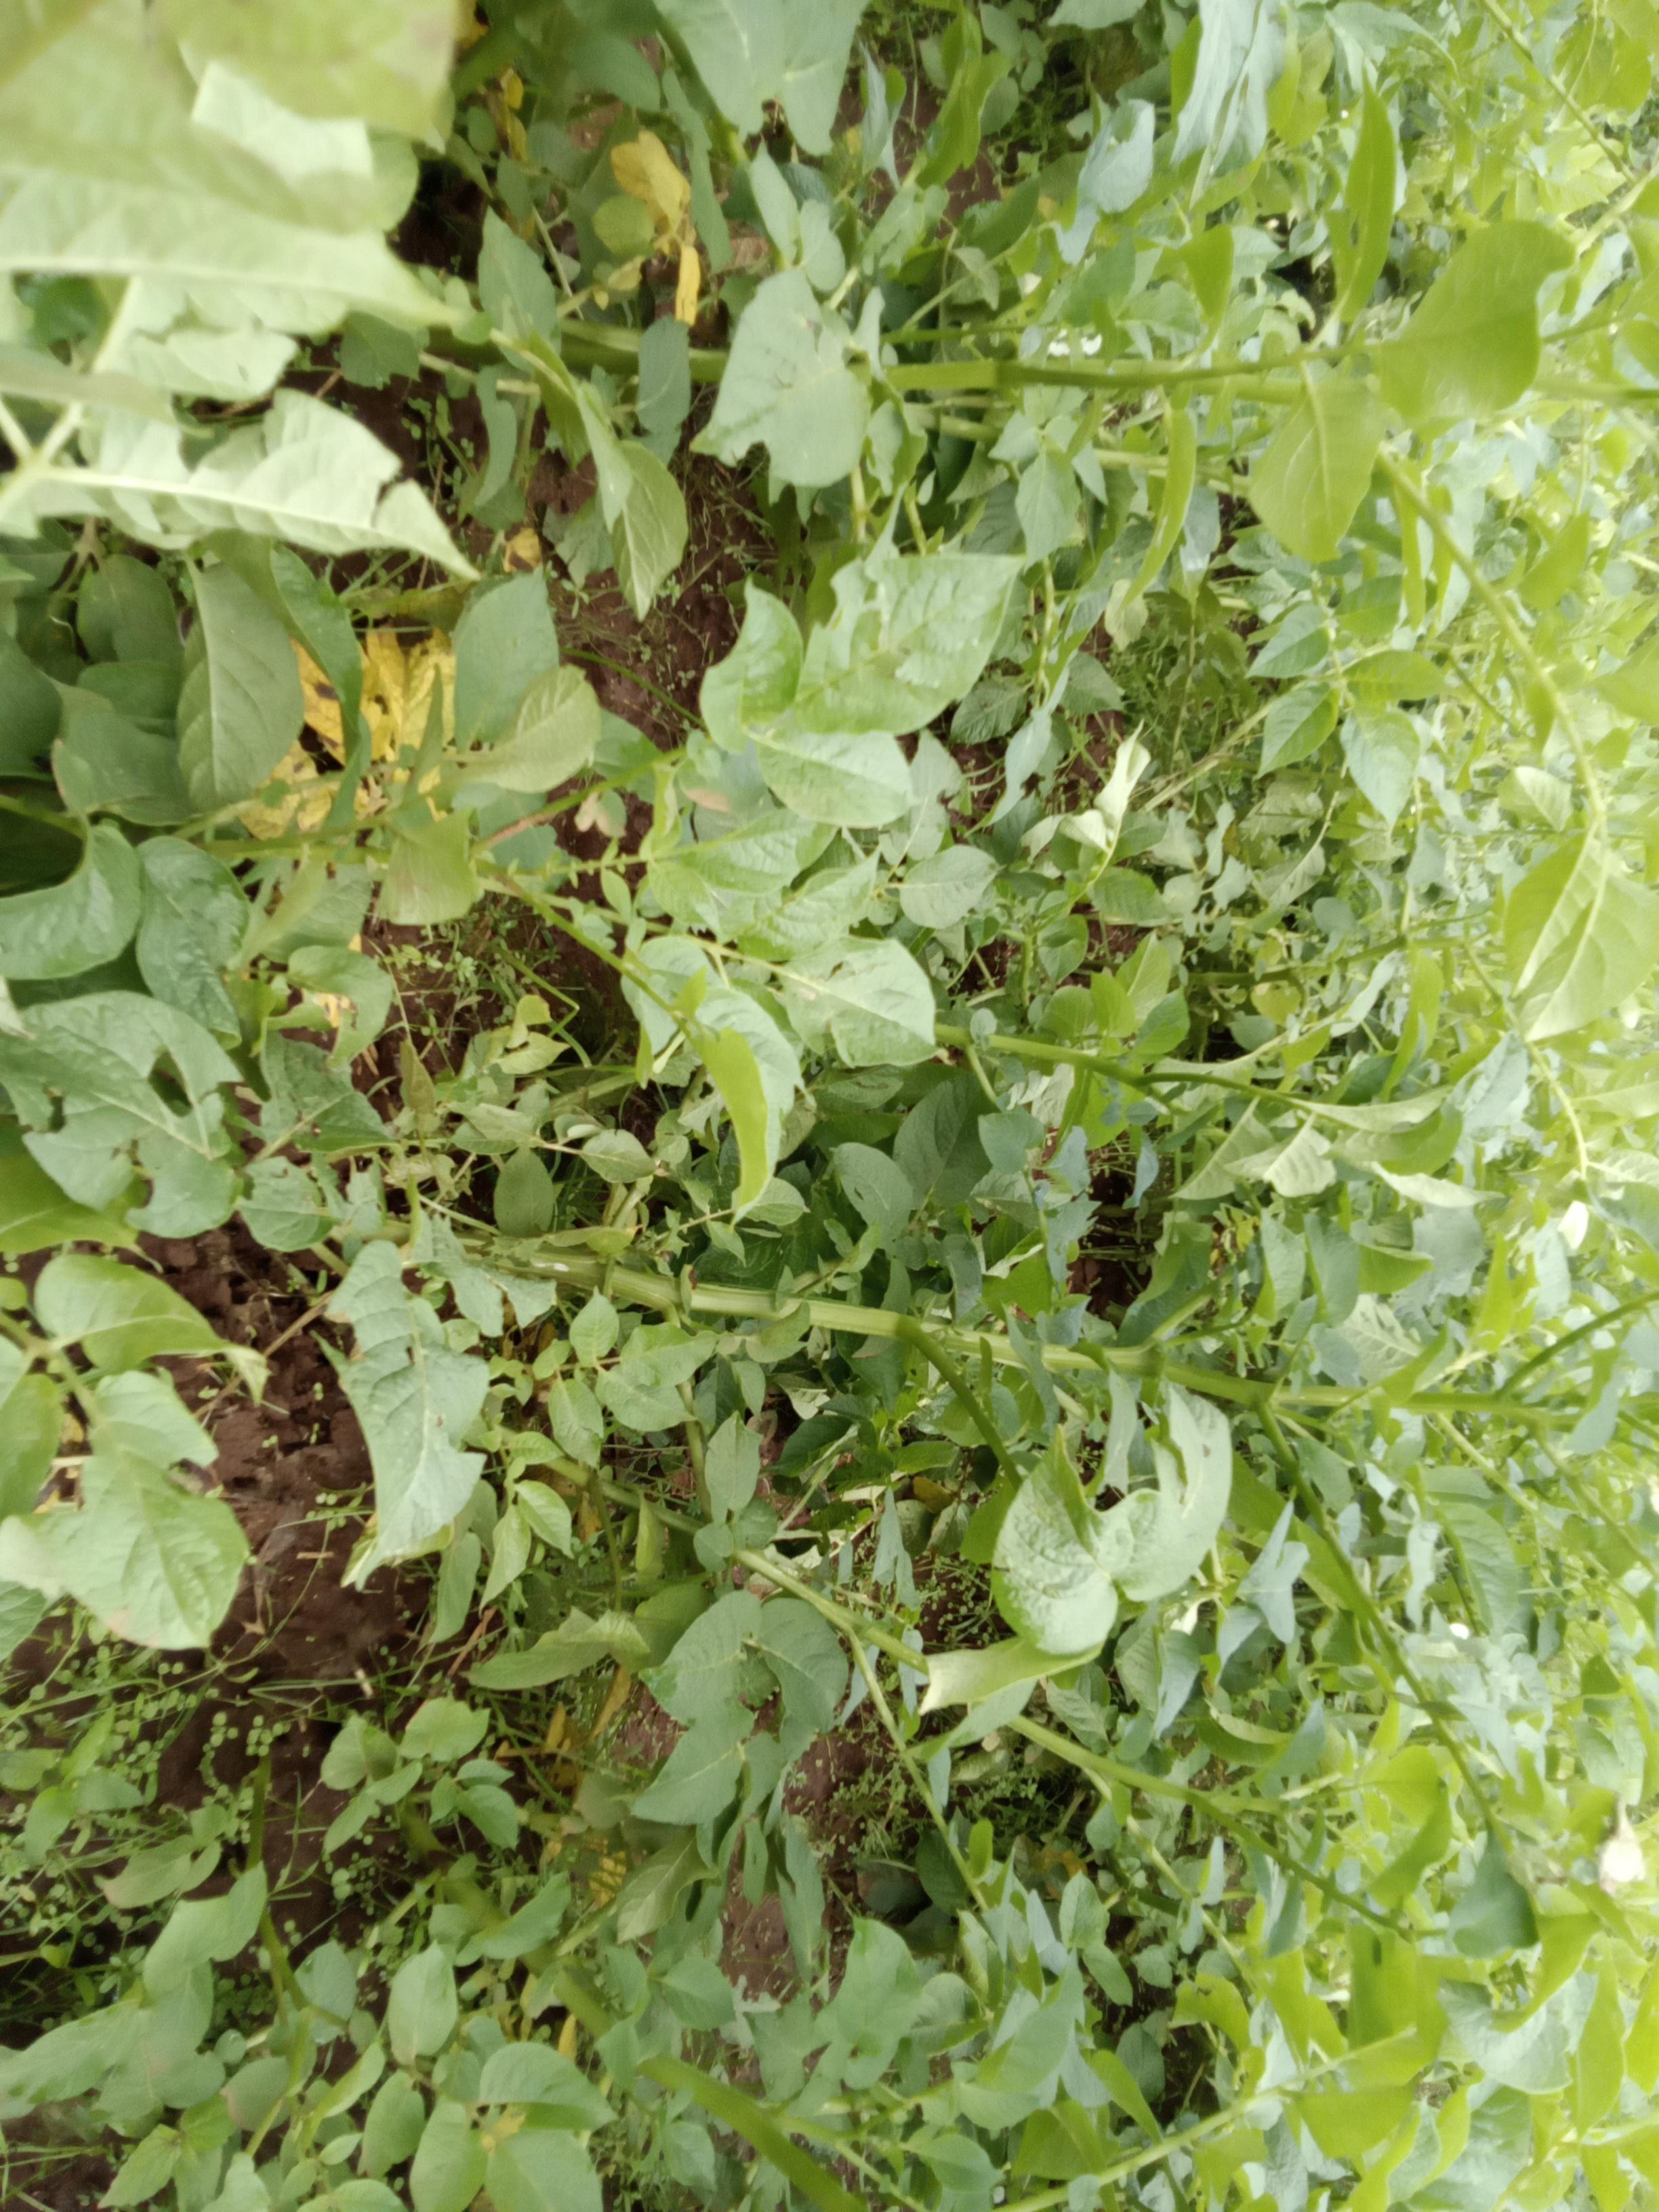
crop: potato
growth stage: flowering
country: Kenya
